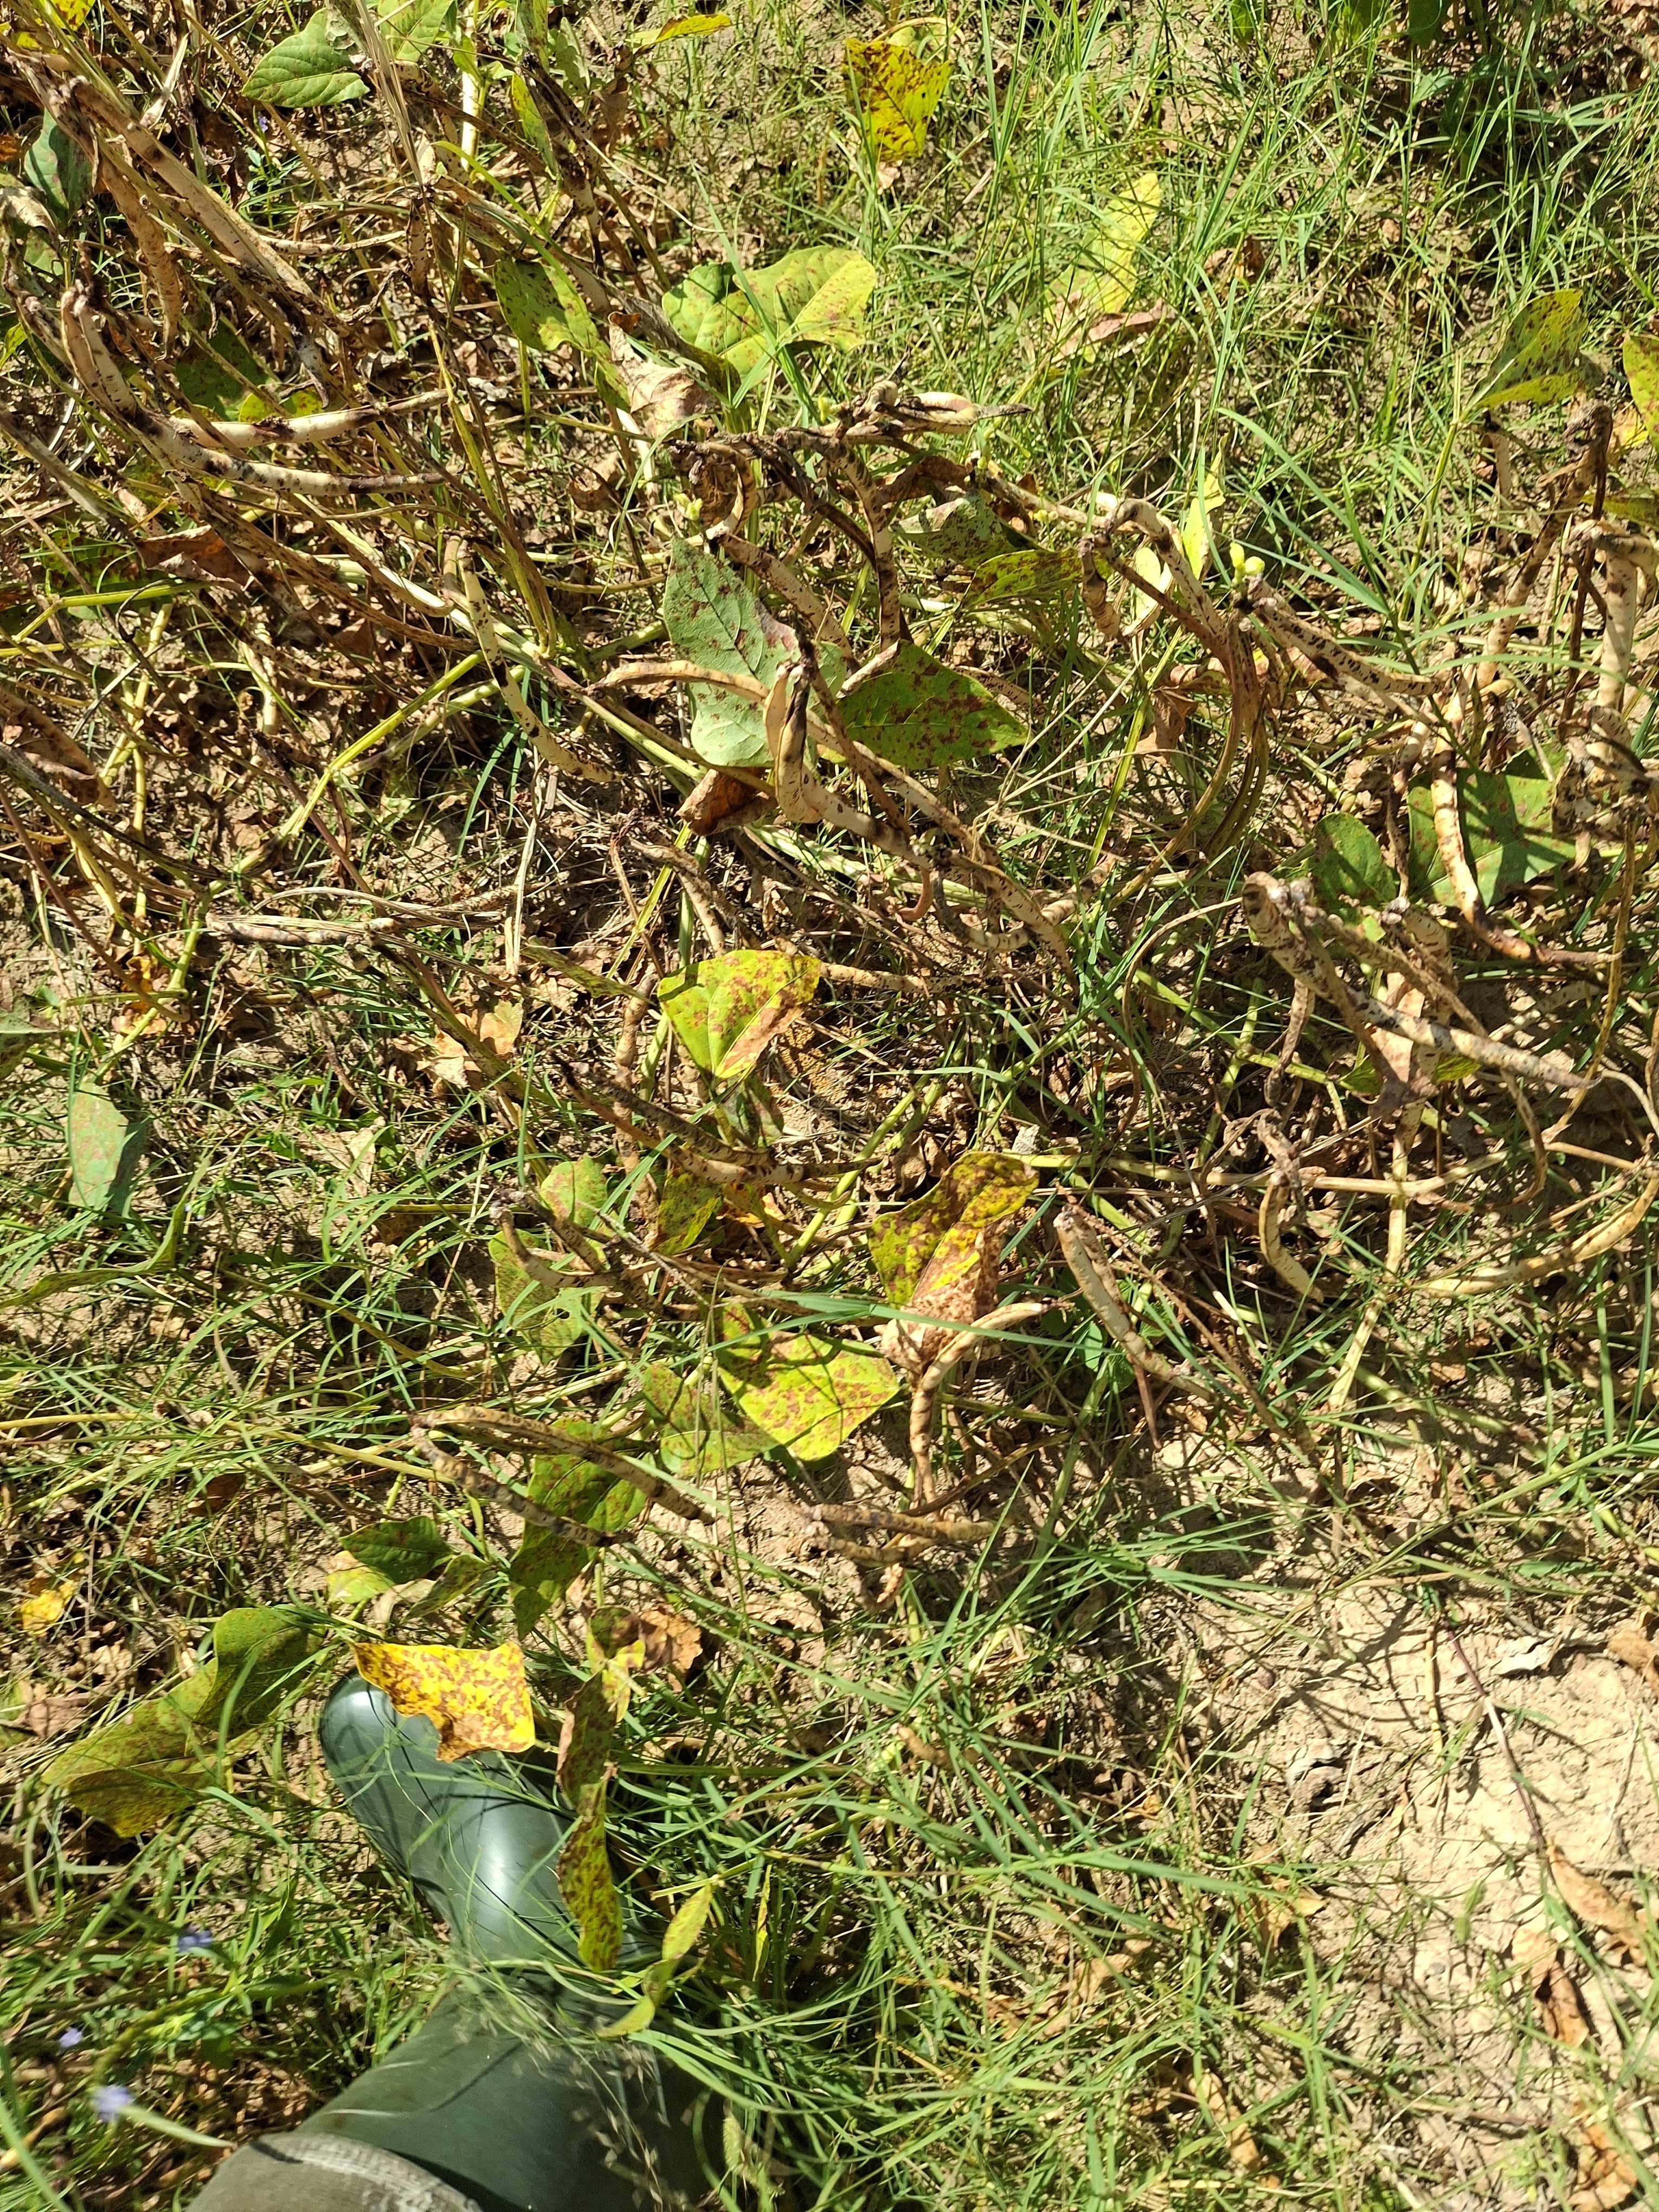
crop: cowpea
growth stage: maturity
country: Nigeria
